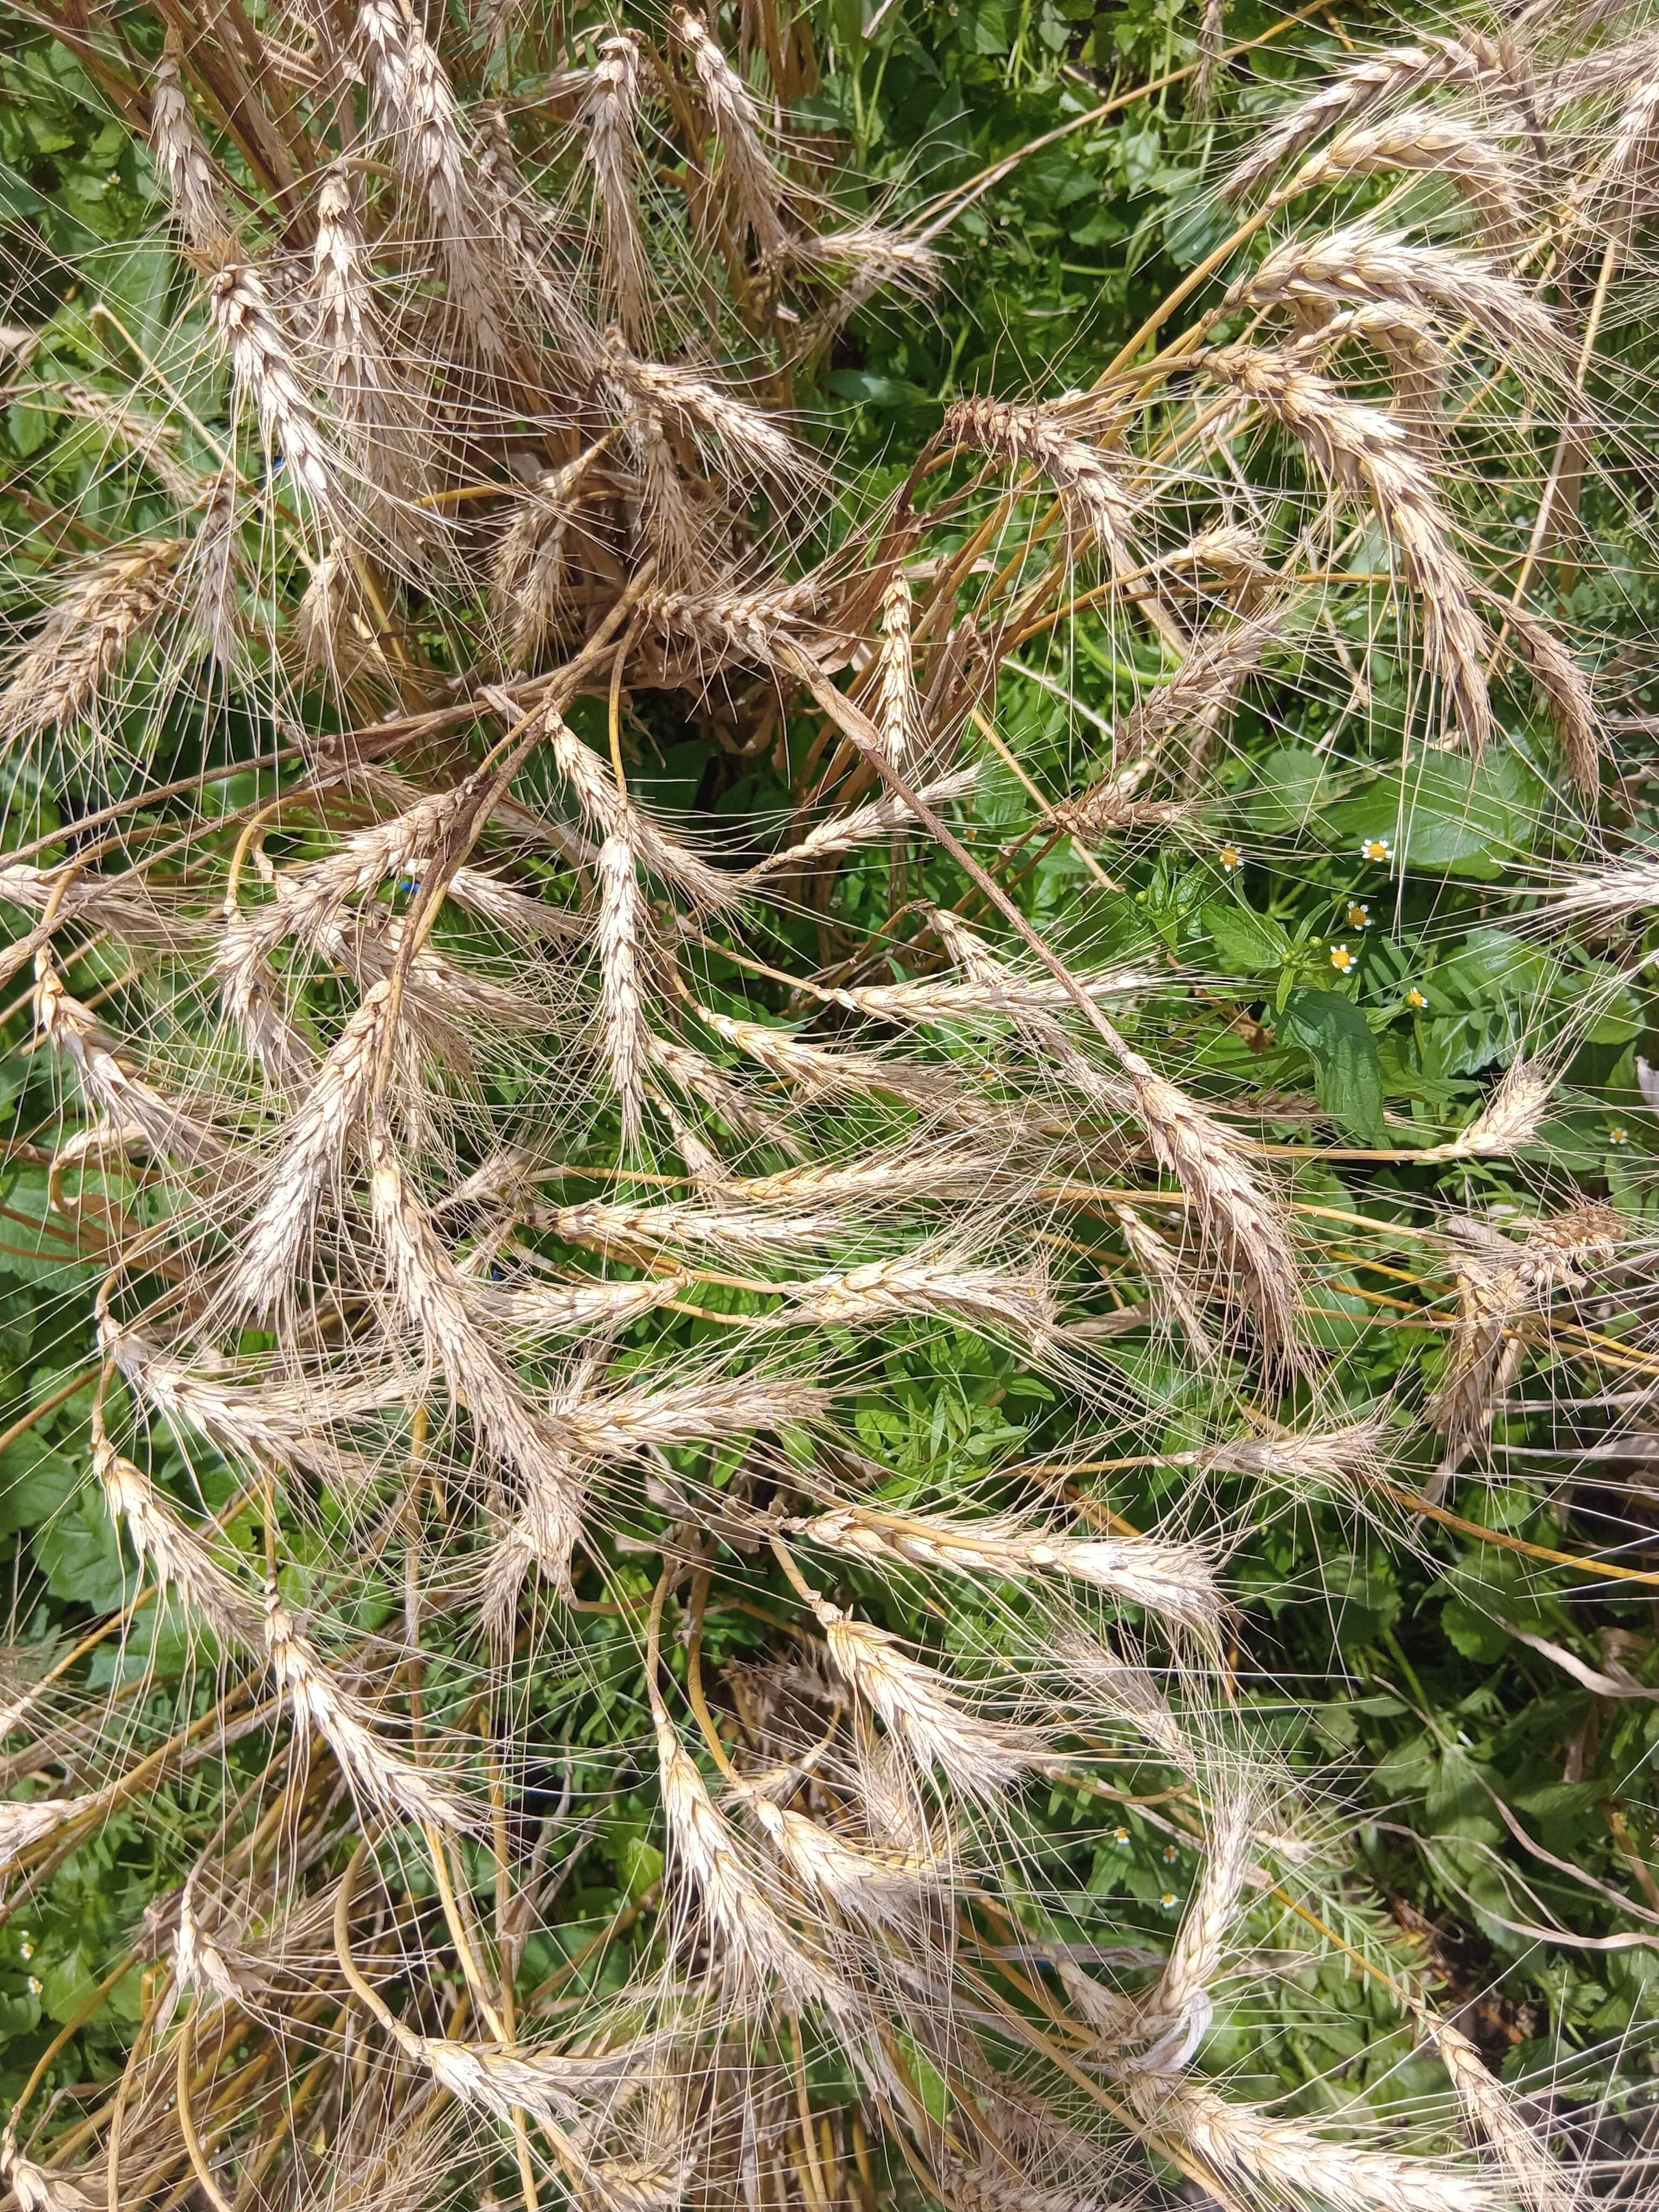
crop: wheat
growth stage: maturity
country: Kenya
